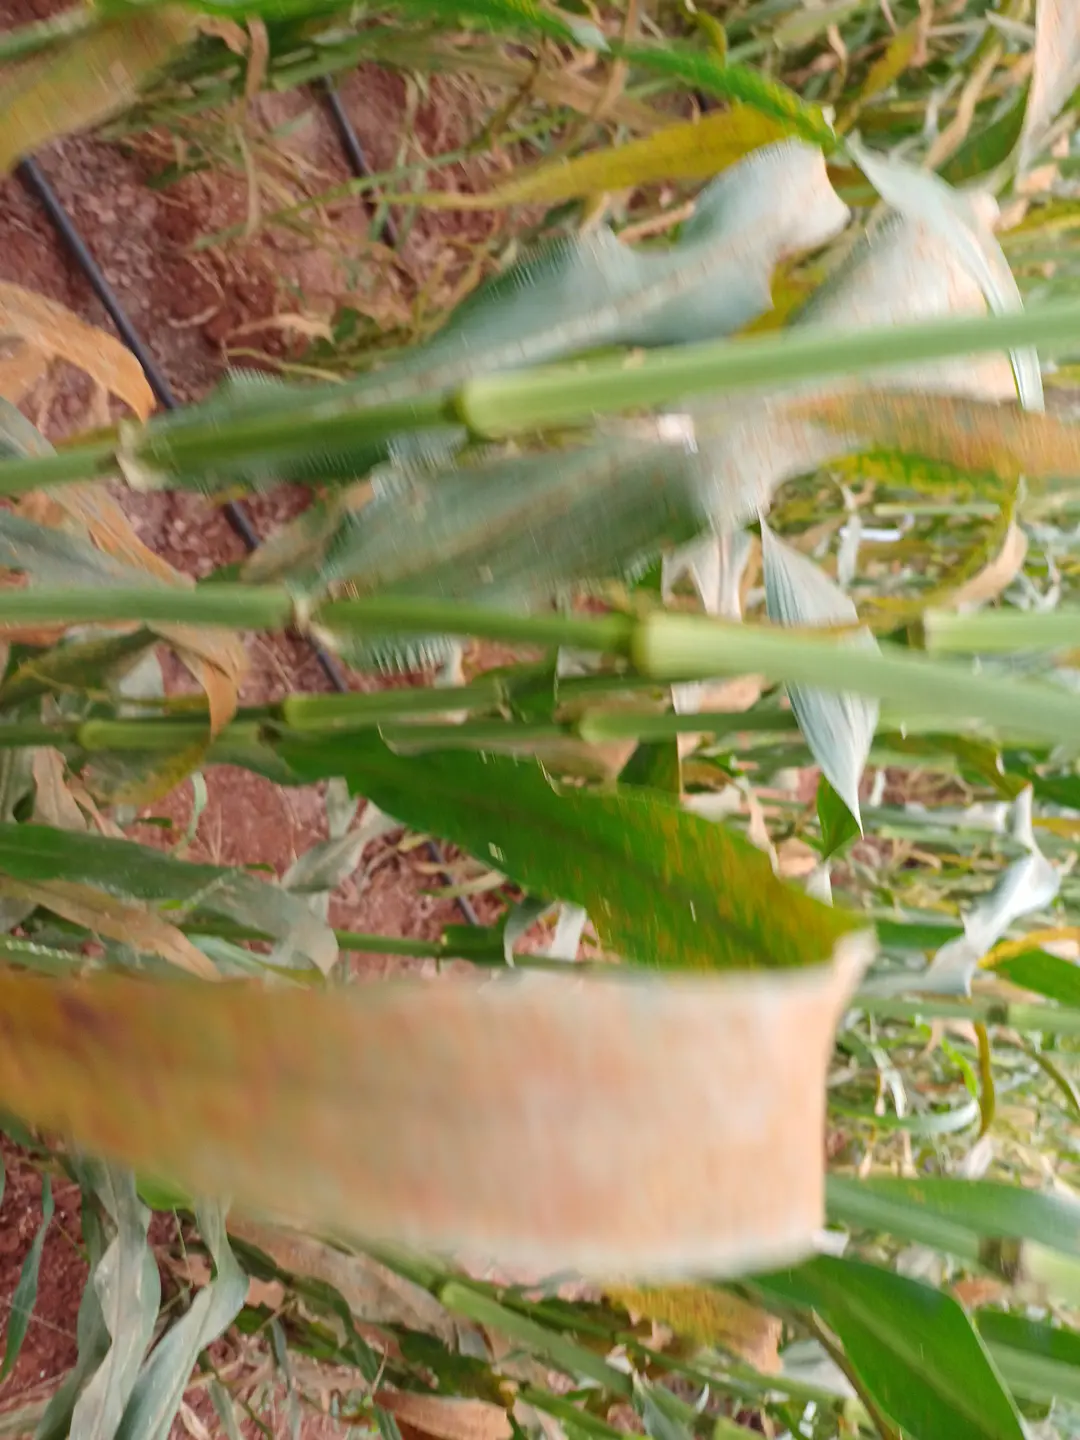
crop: pearl millet
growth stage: filling grain
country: Kenya
